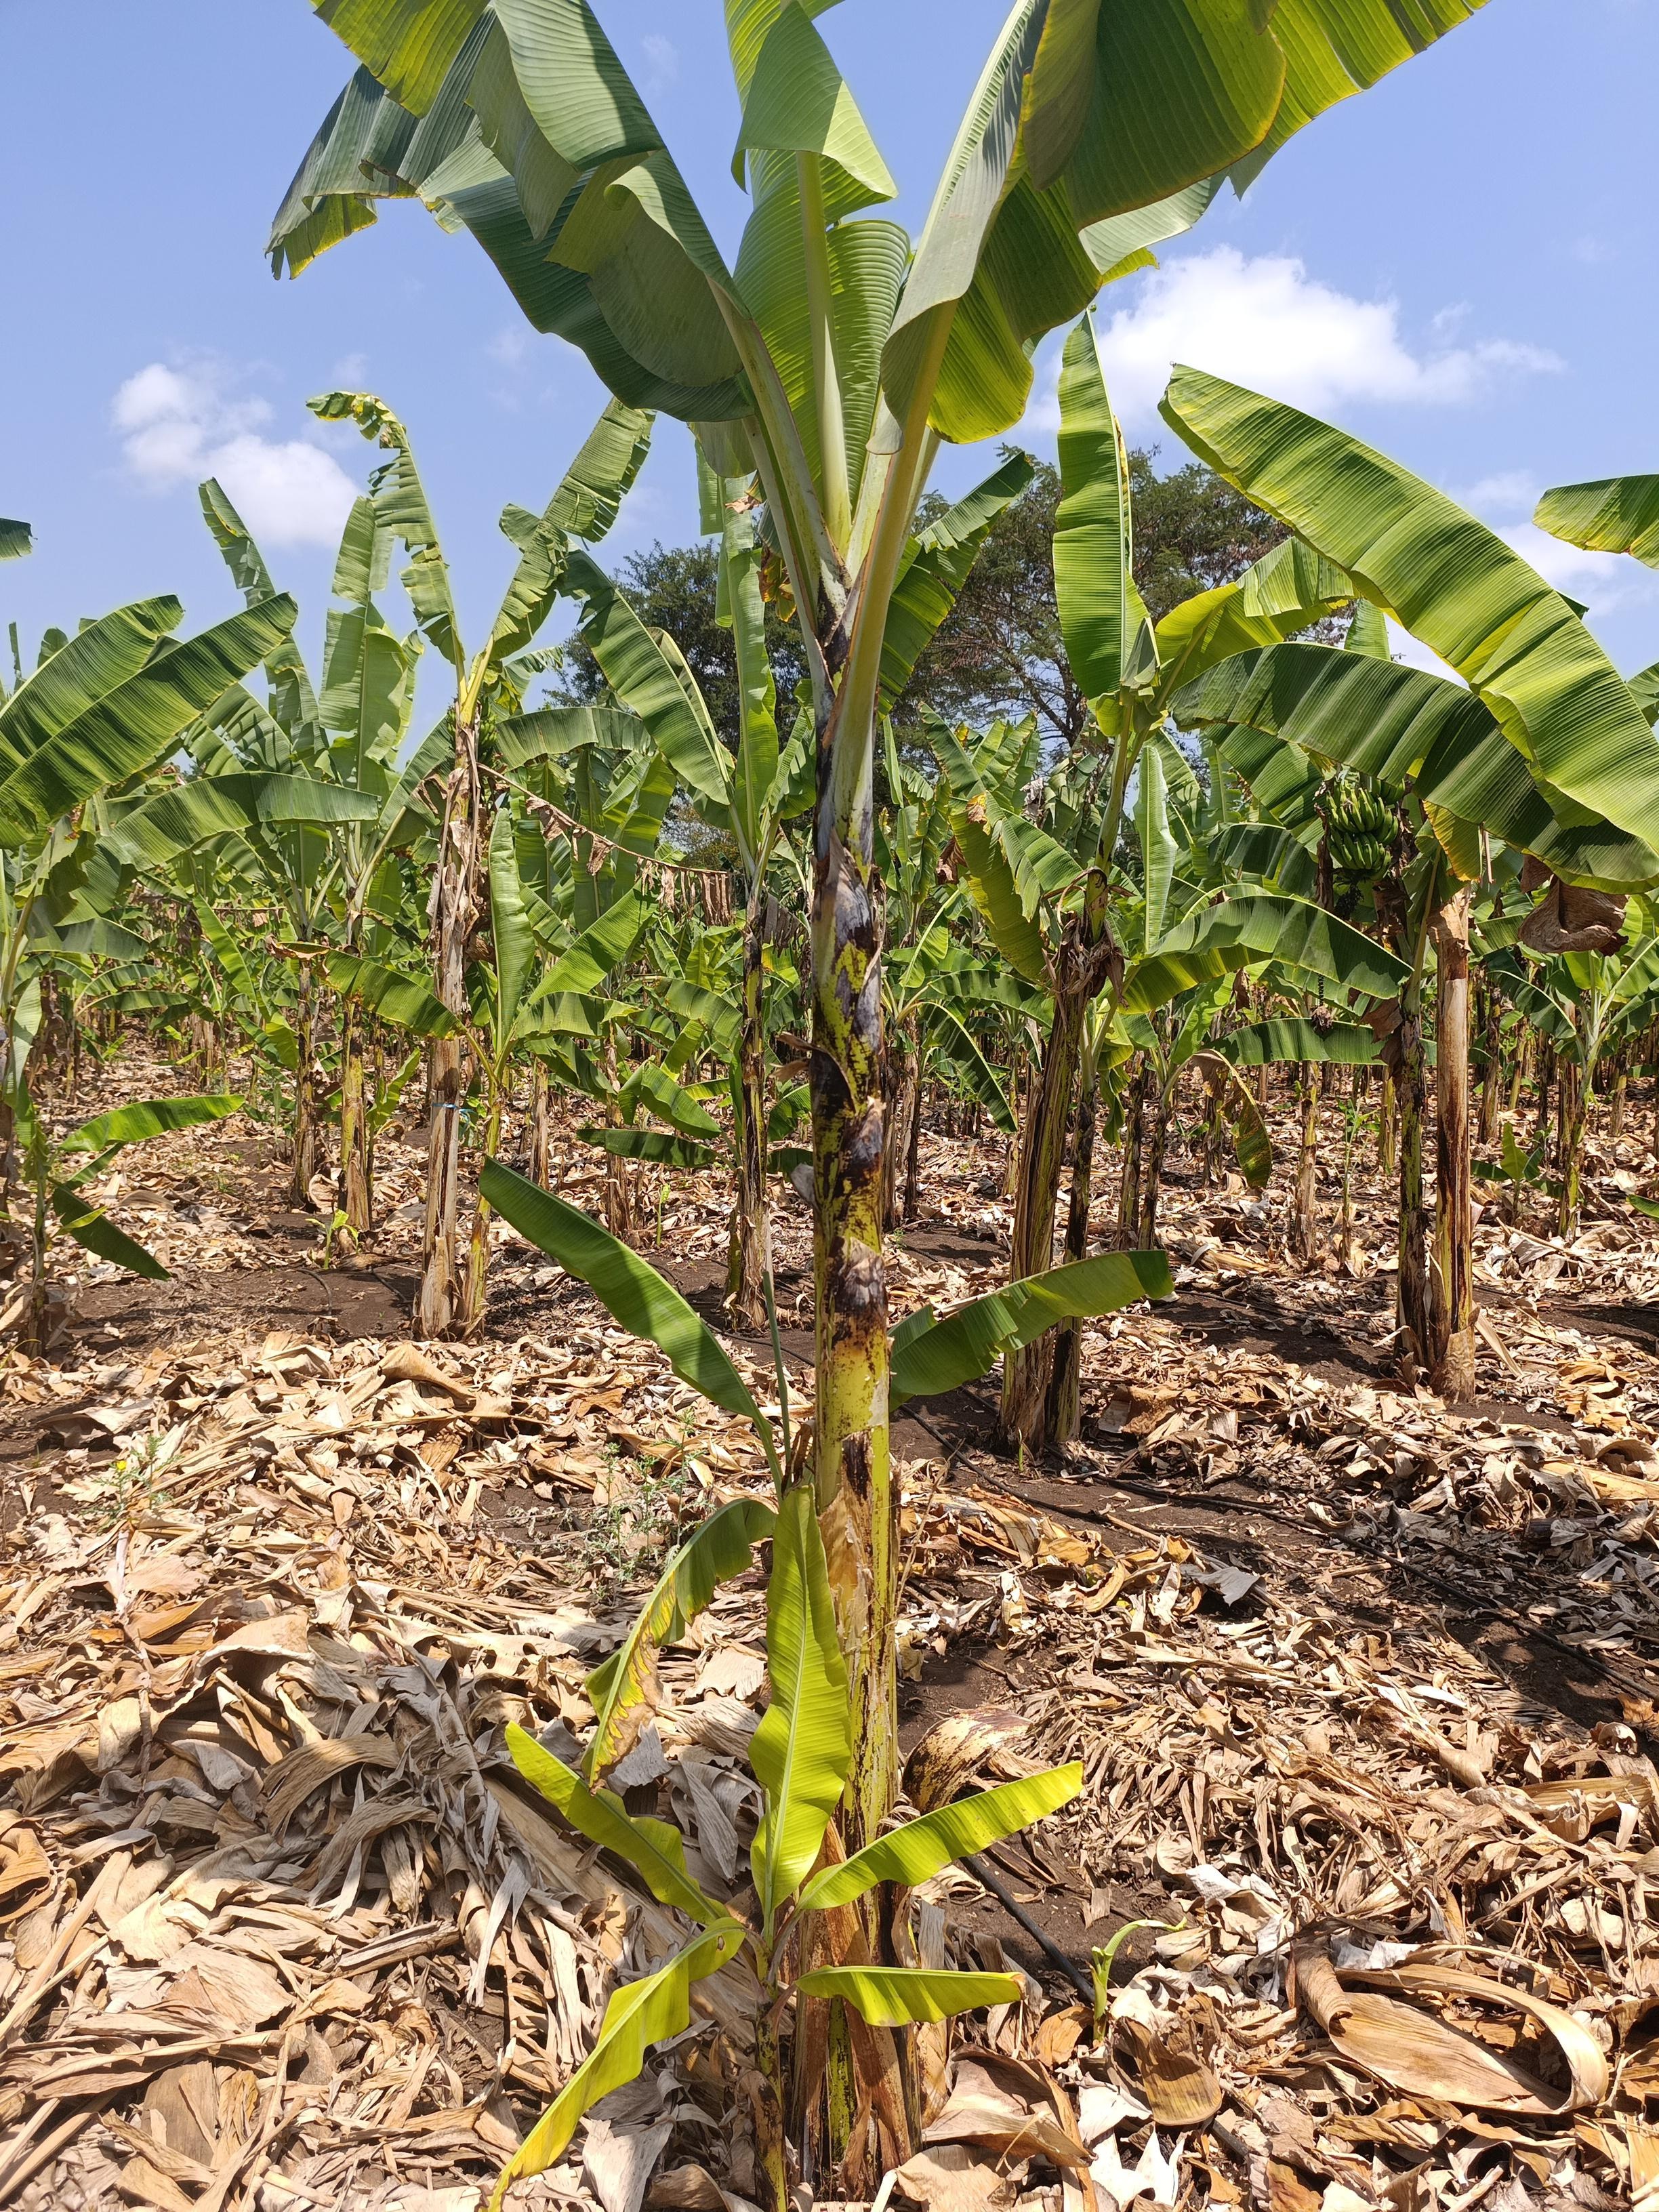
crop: banana
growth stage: vegetative
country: Tanzania
